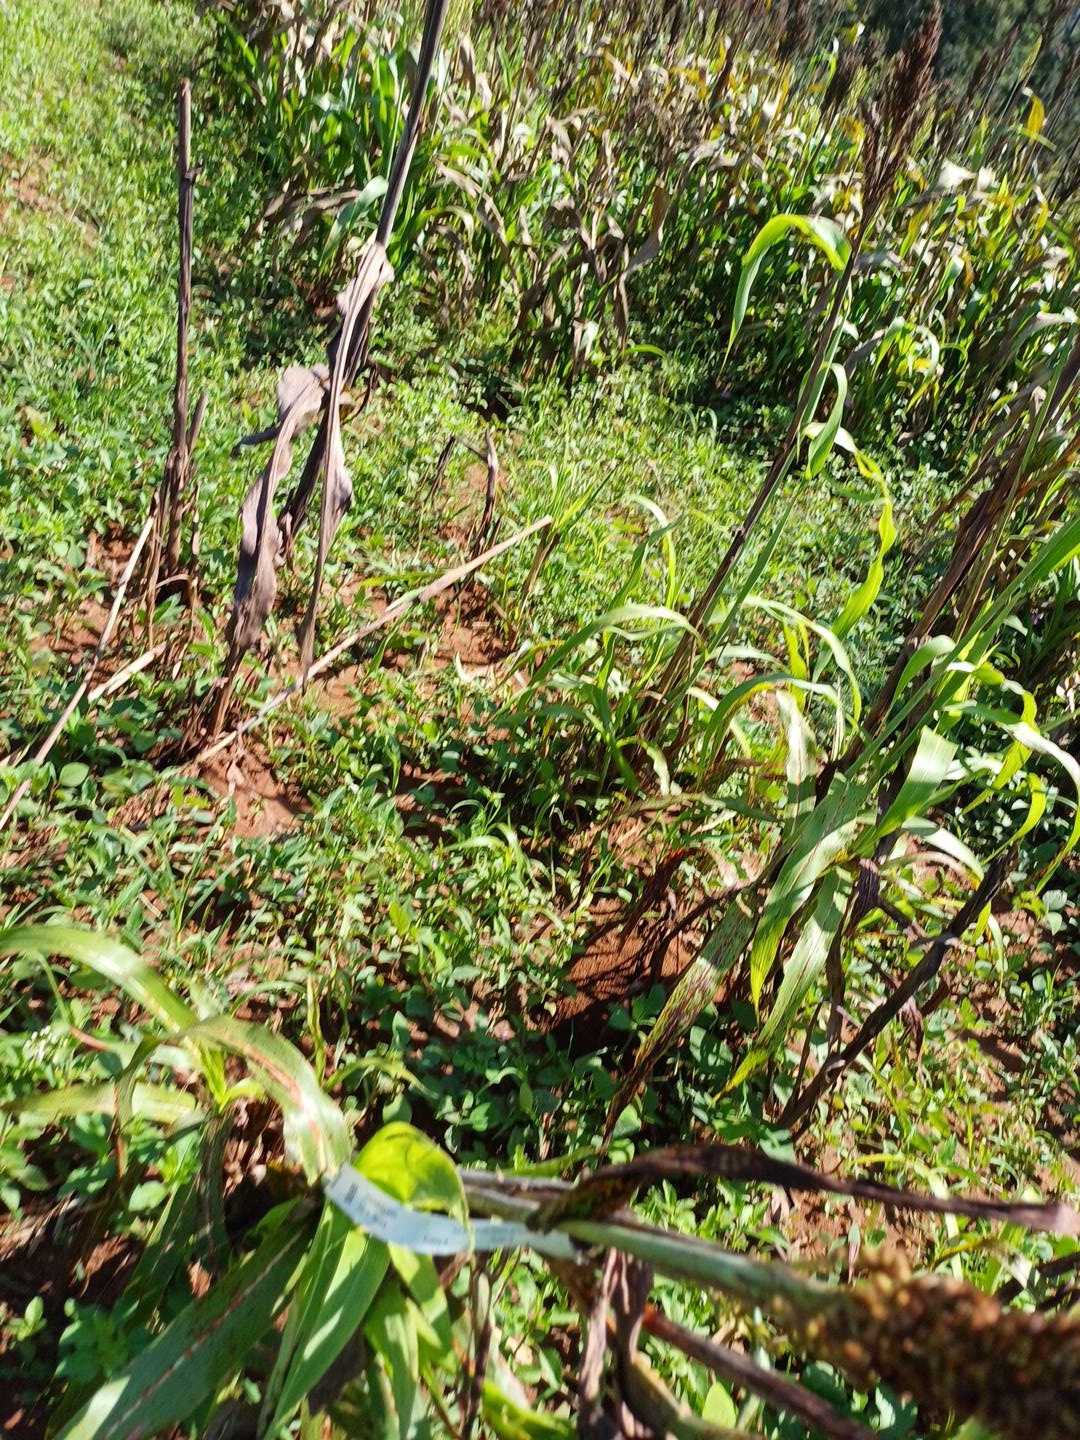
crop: sorghum
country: Kenya
